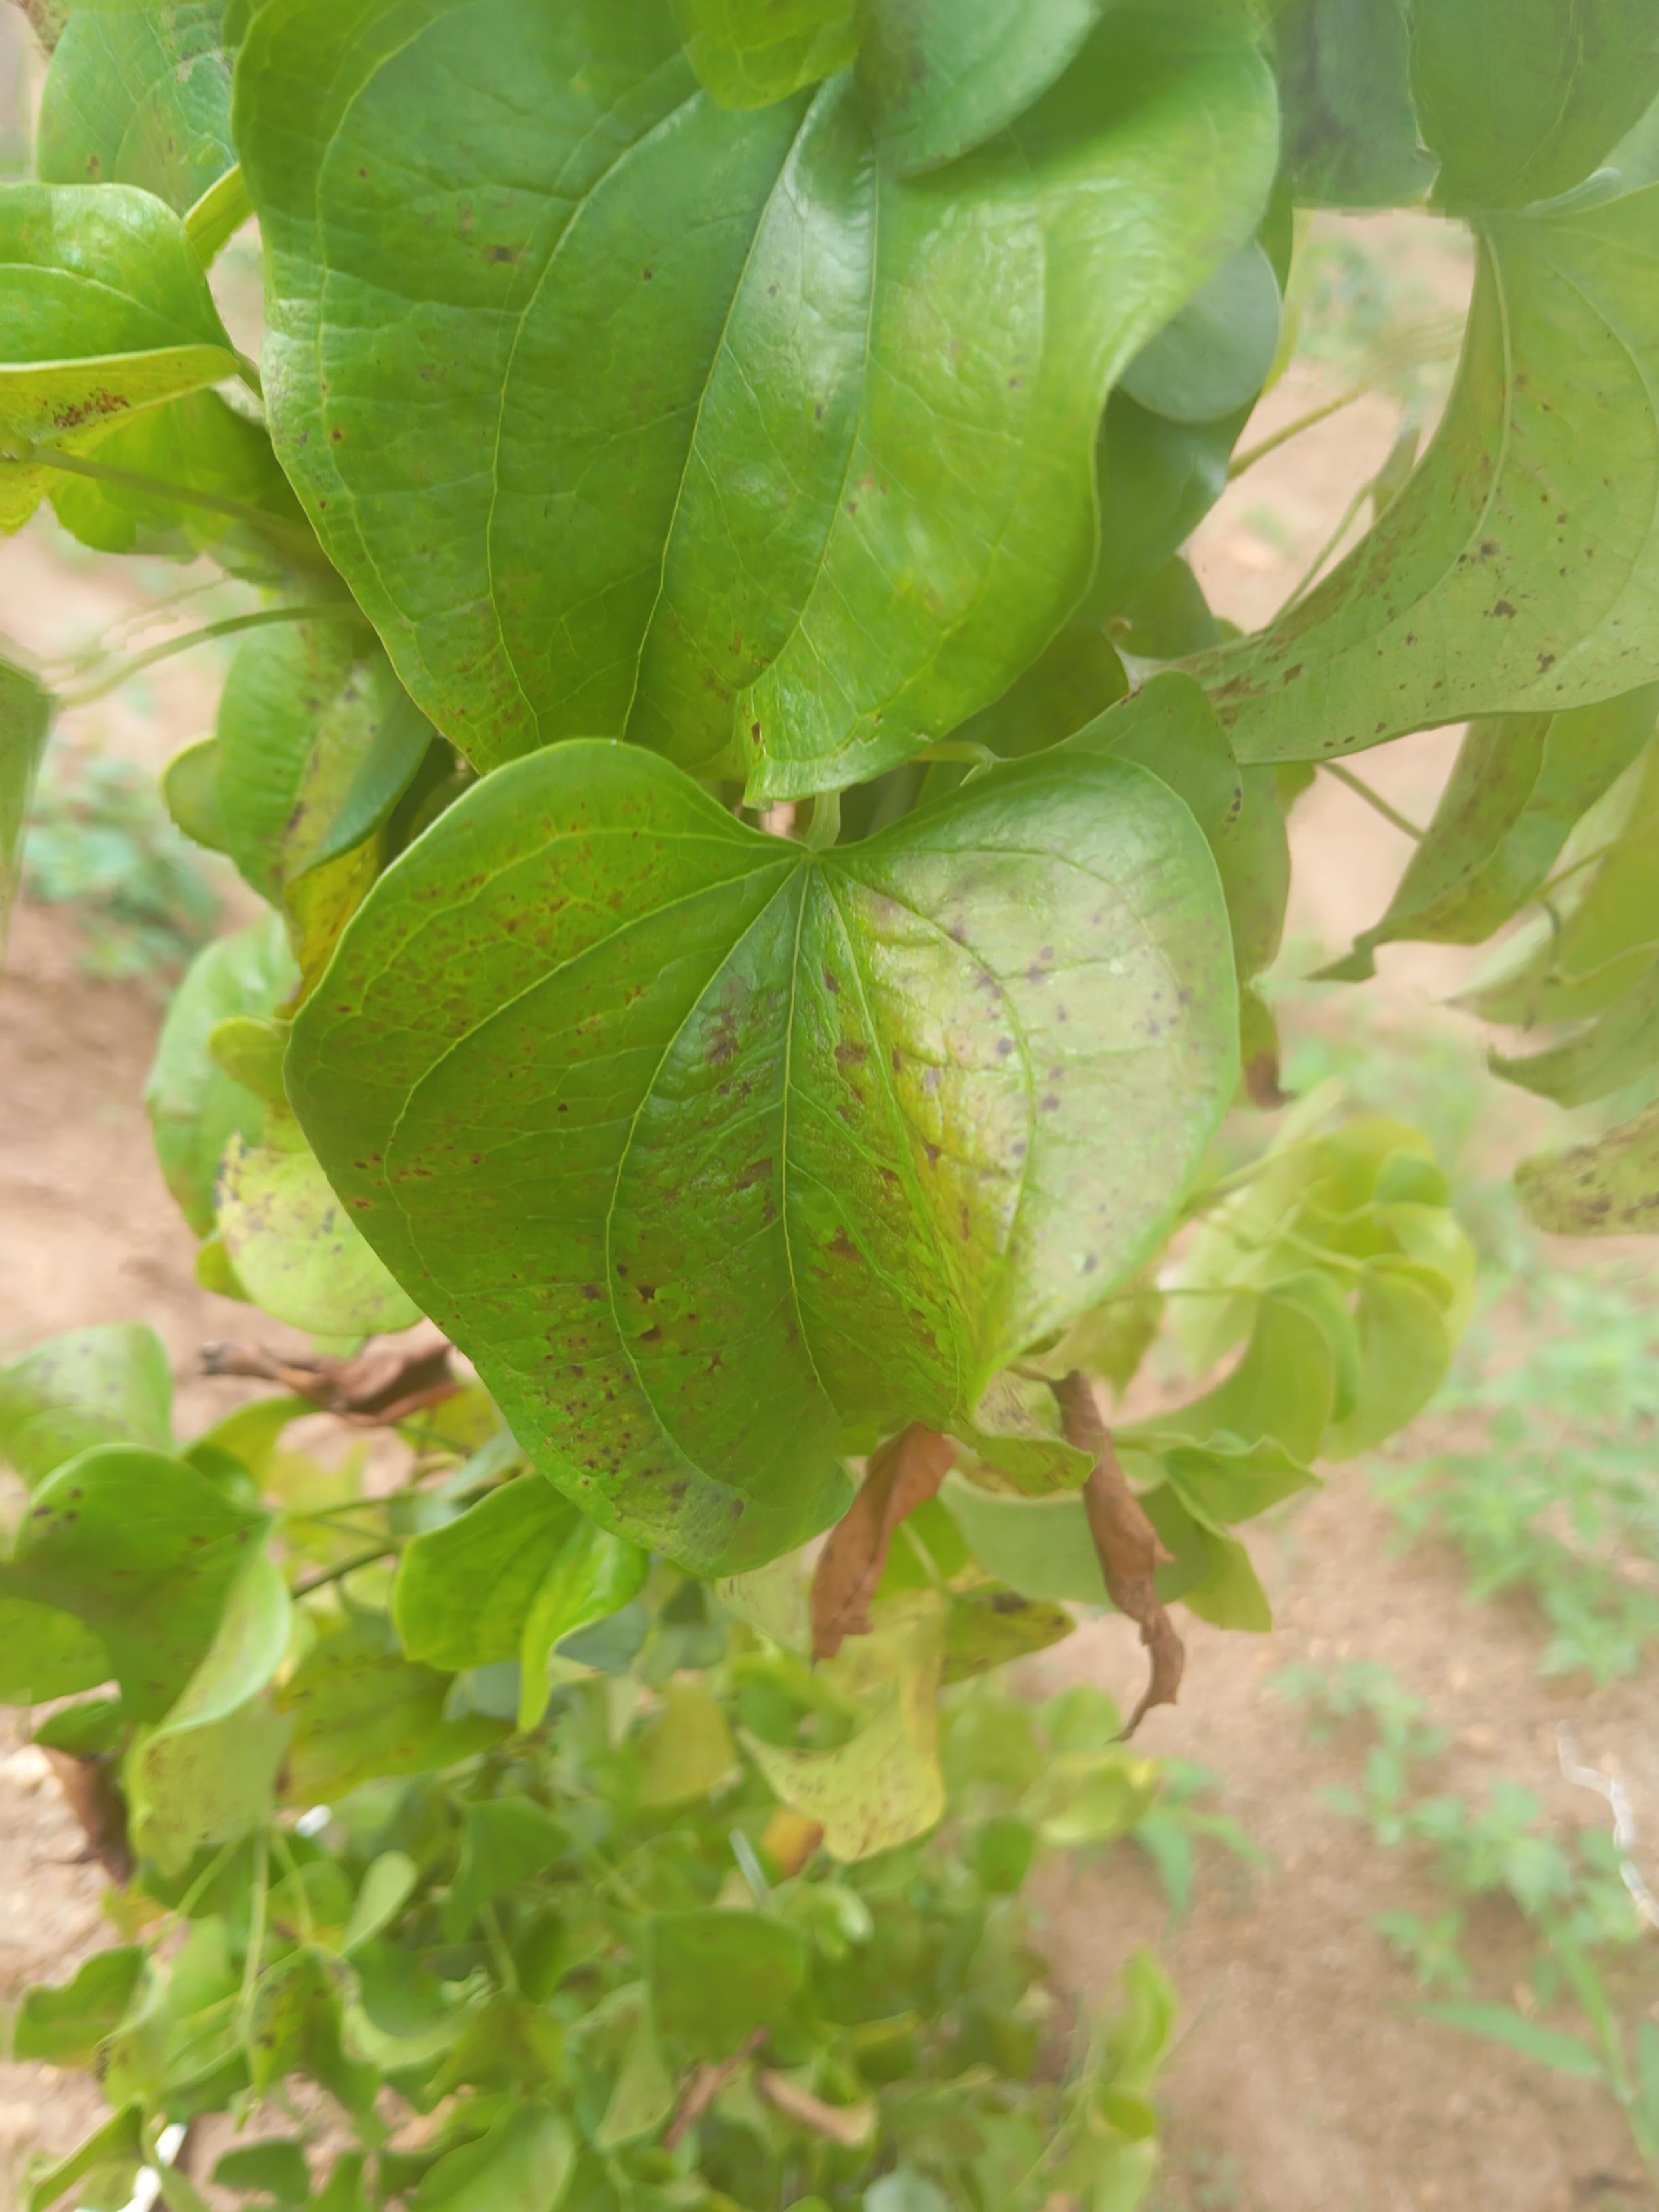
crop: yam
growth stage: sprouting emergence
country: Nigeria
